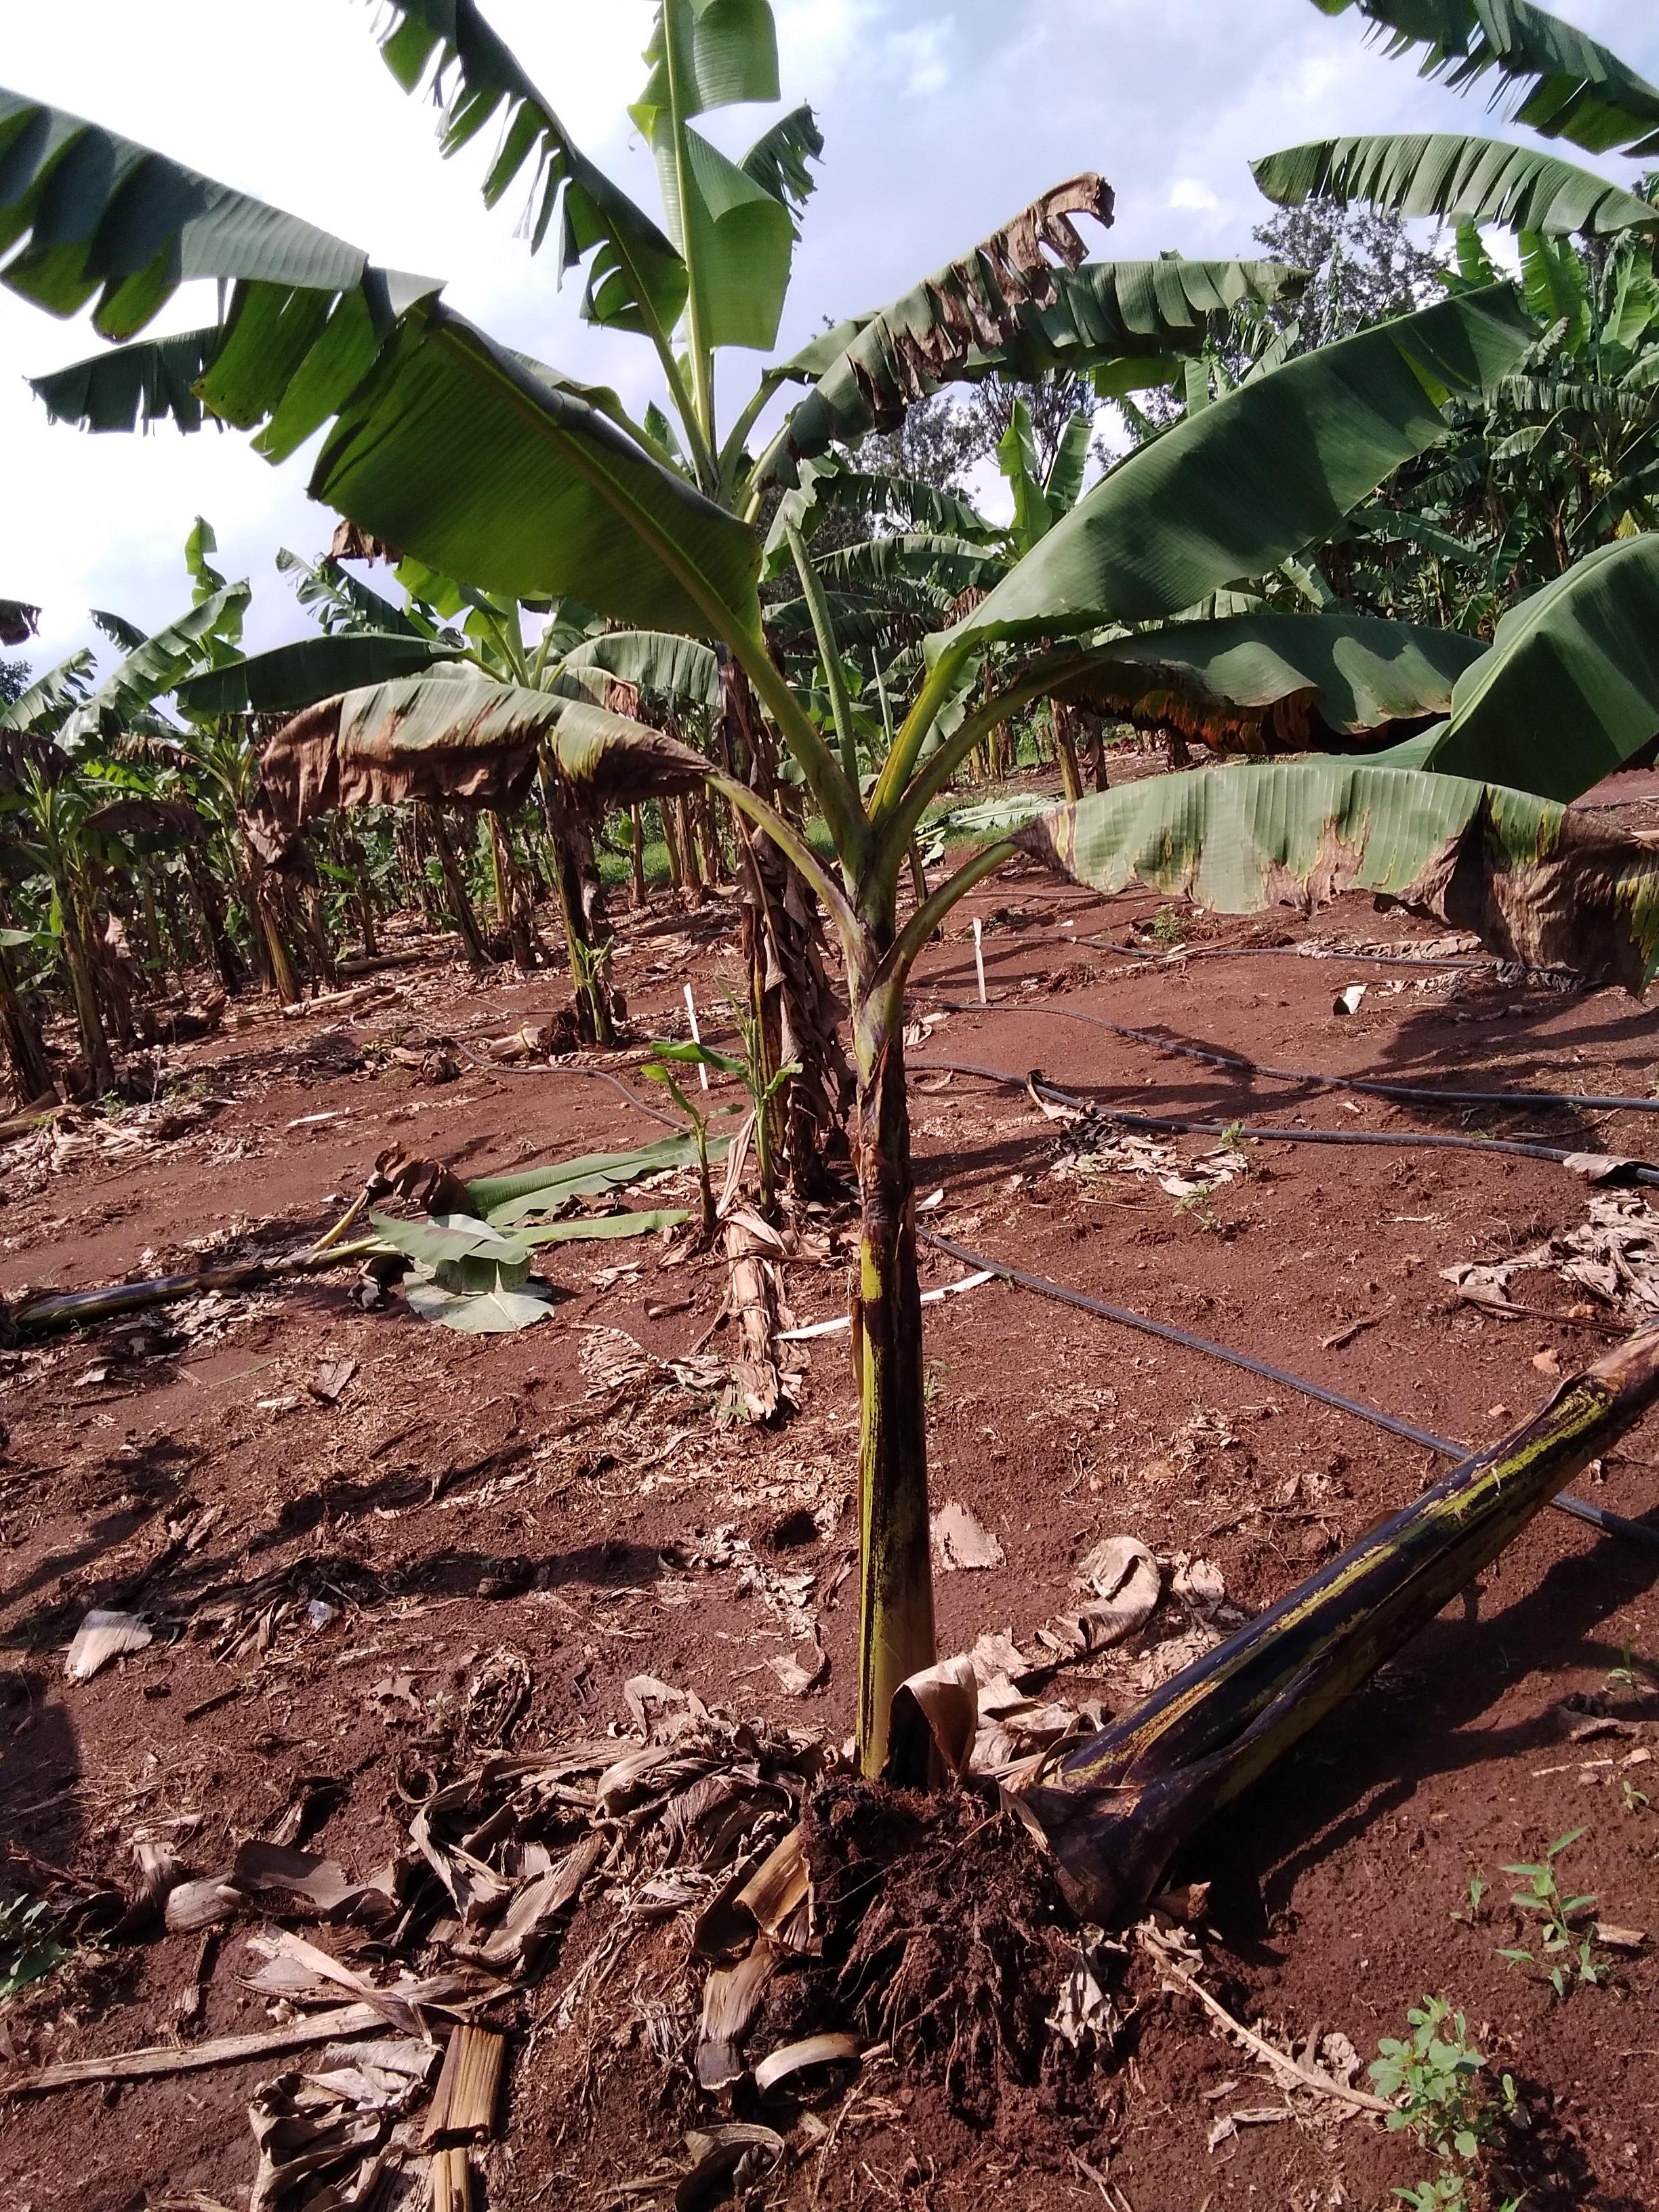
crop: banana
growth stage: vegetative
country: Tanzania
